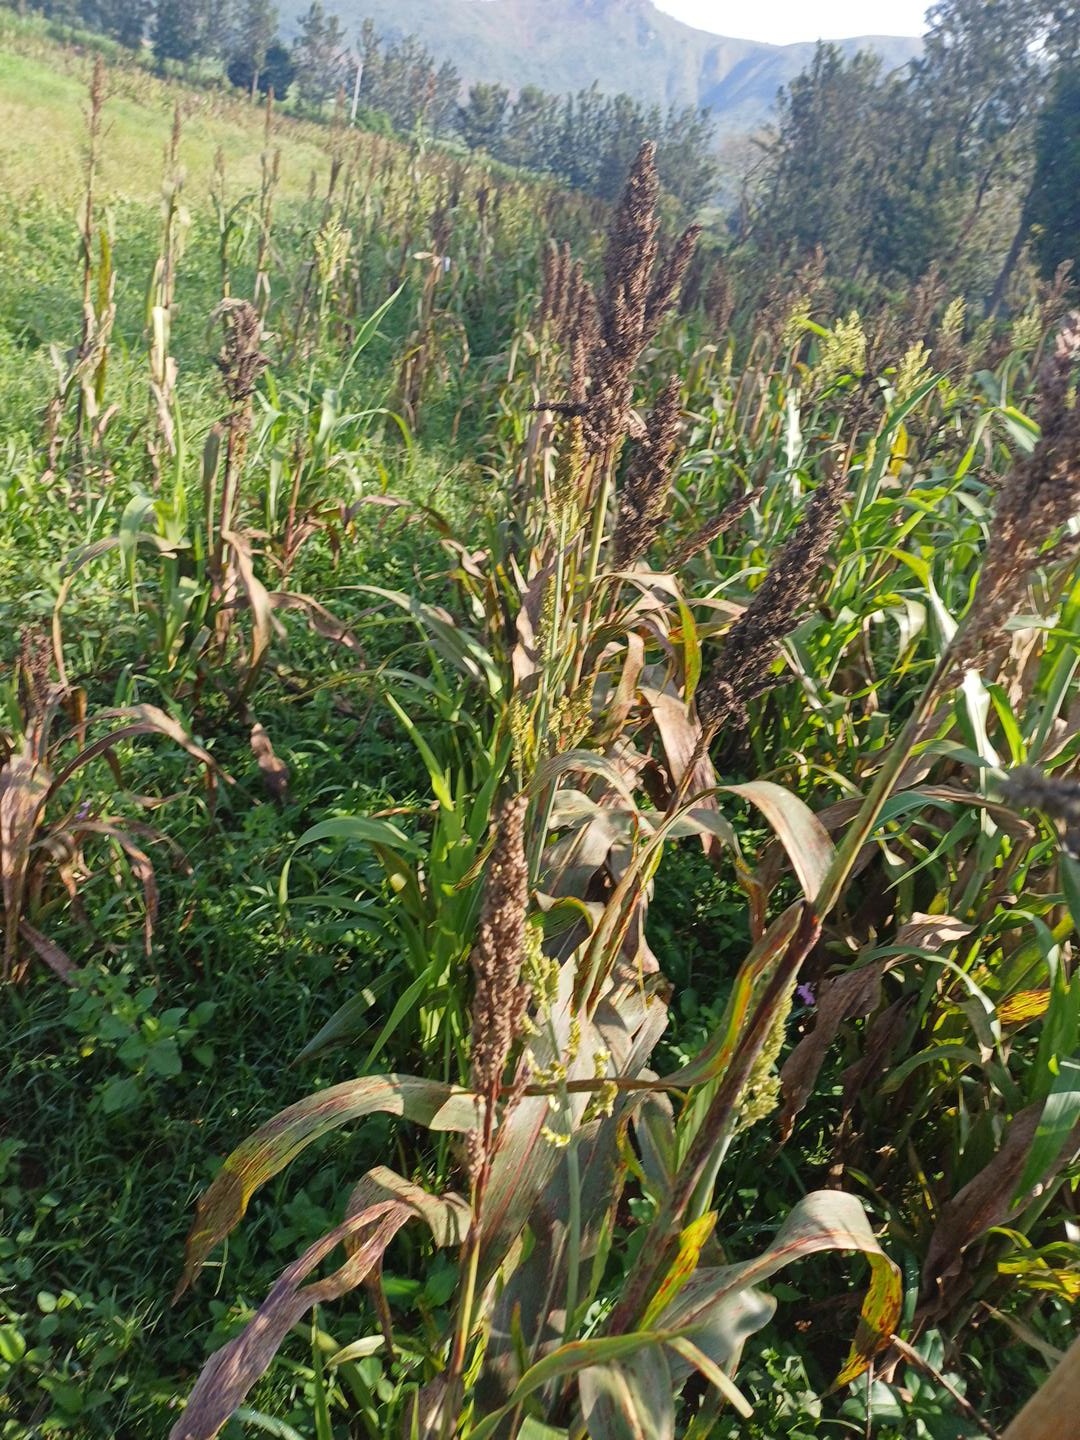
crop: sorghum
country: Kenya
